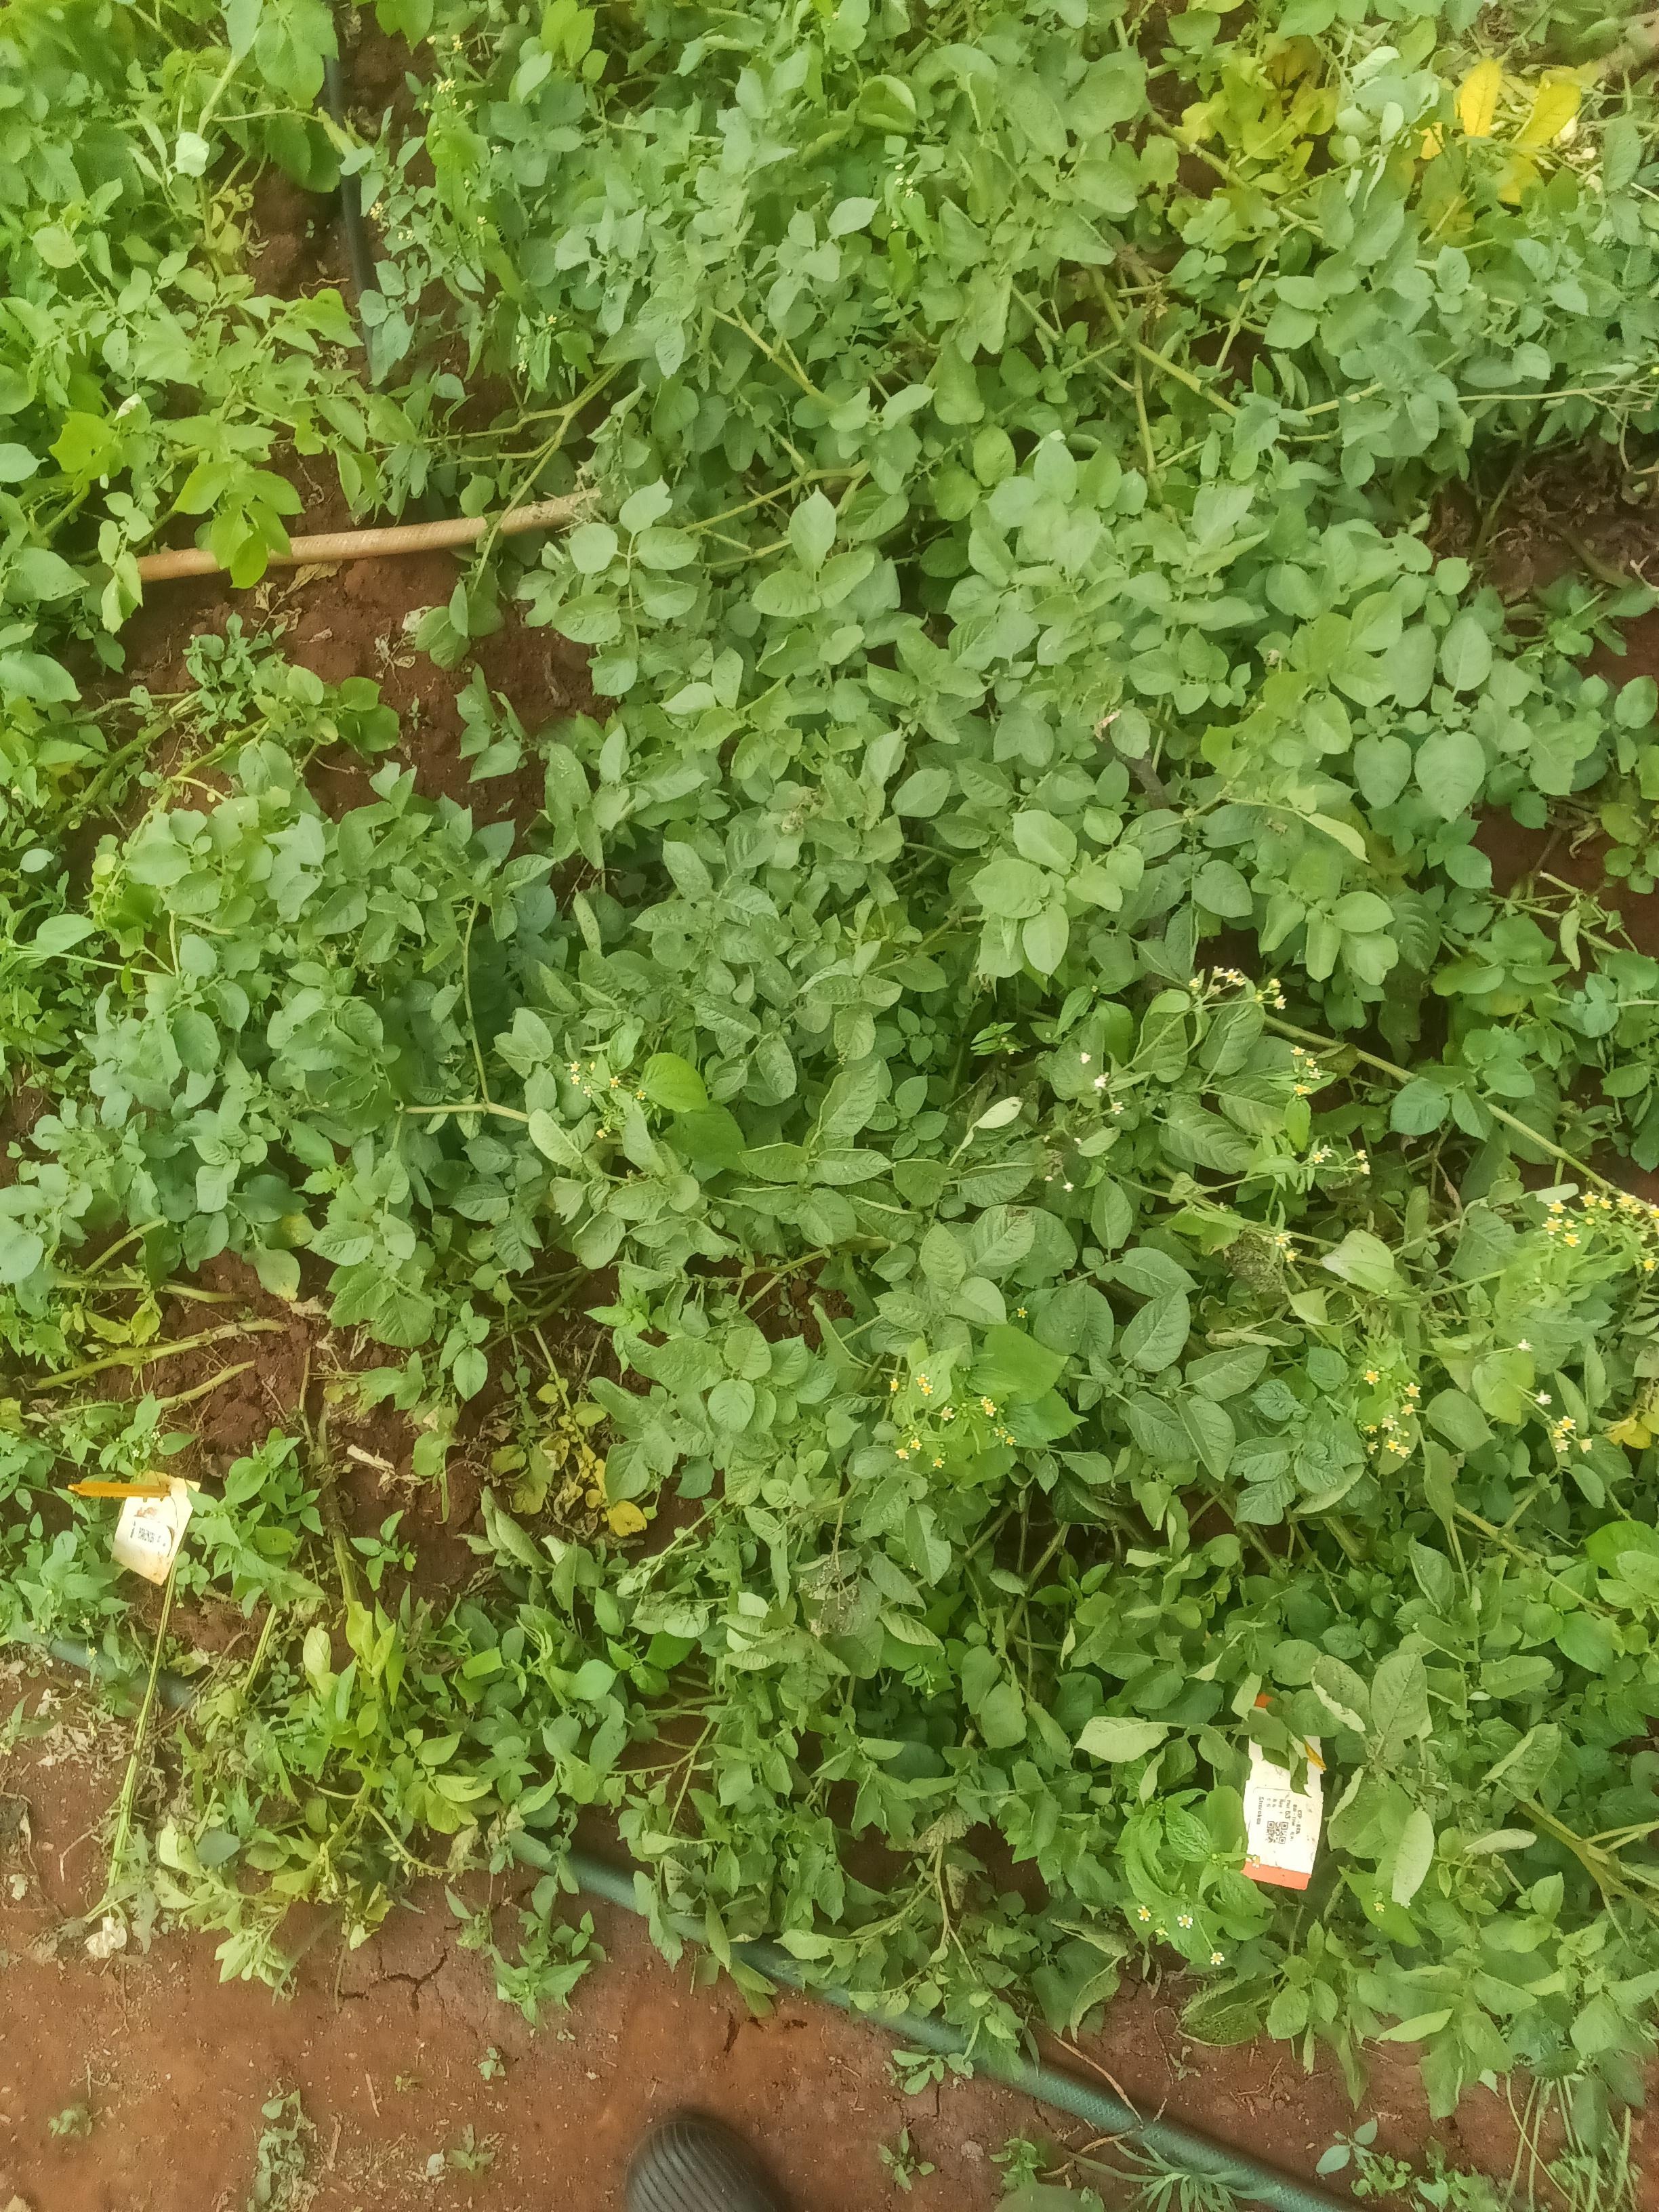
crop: potato
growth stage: maturity
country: Kenya
